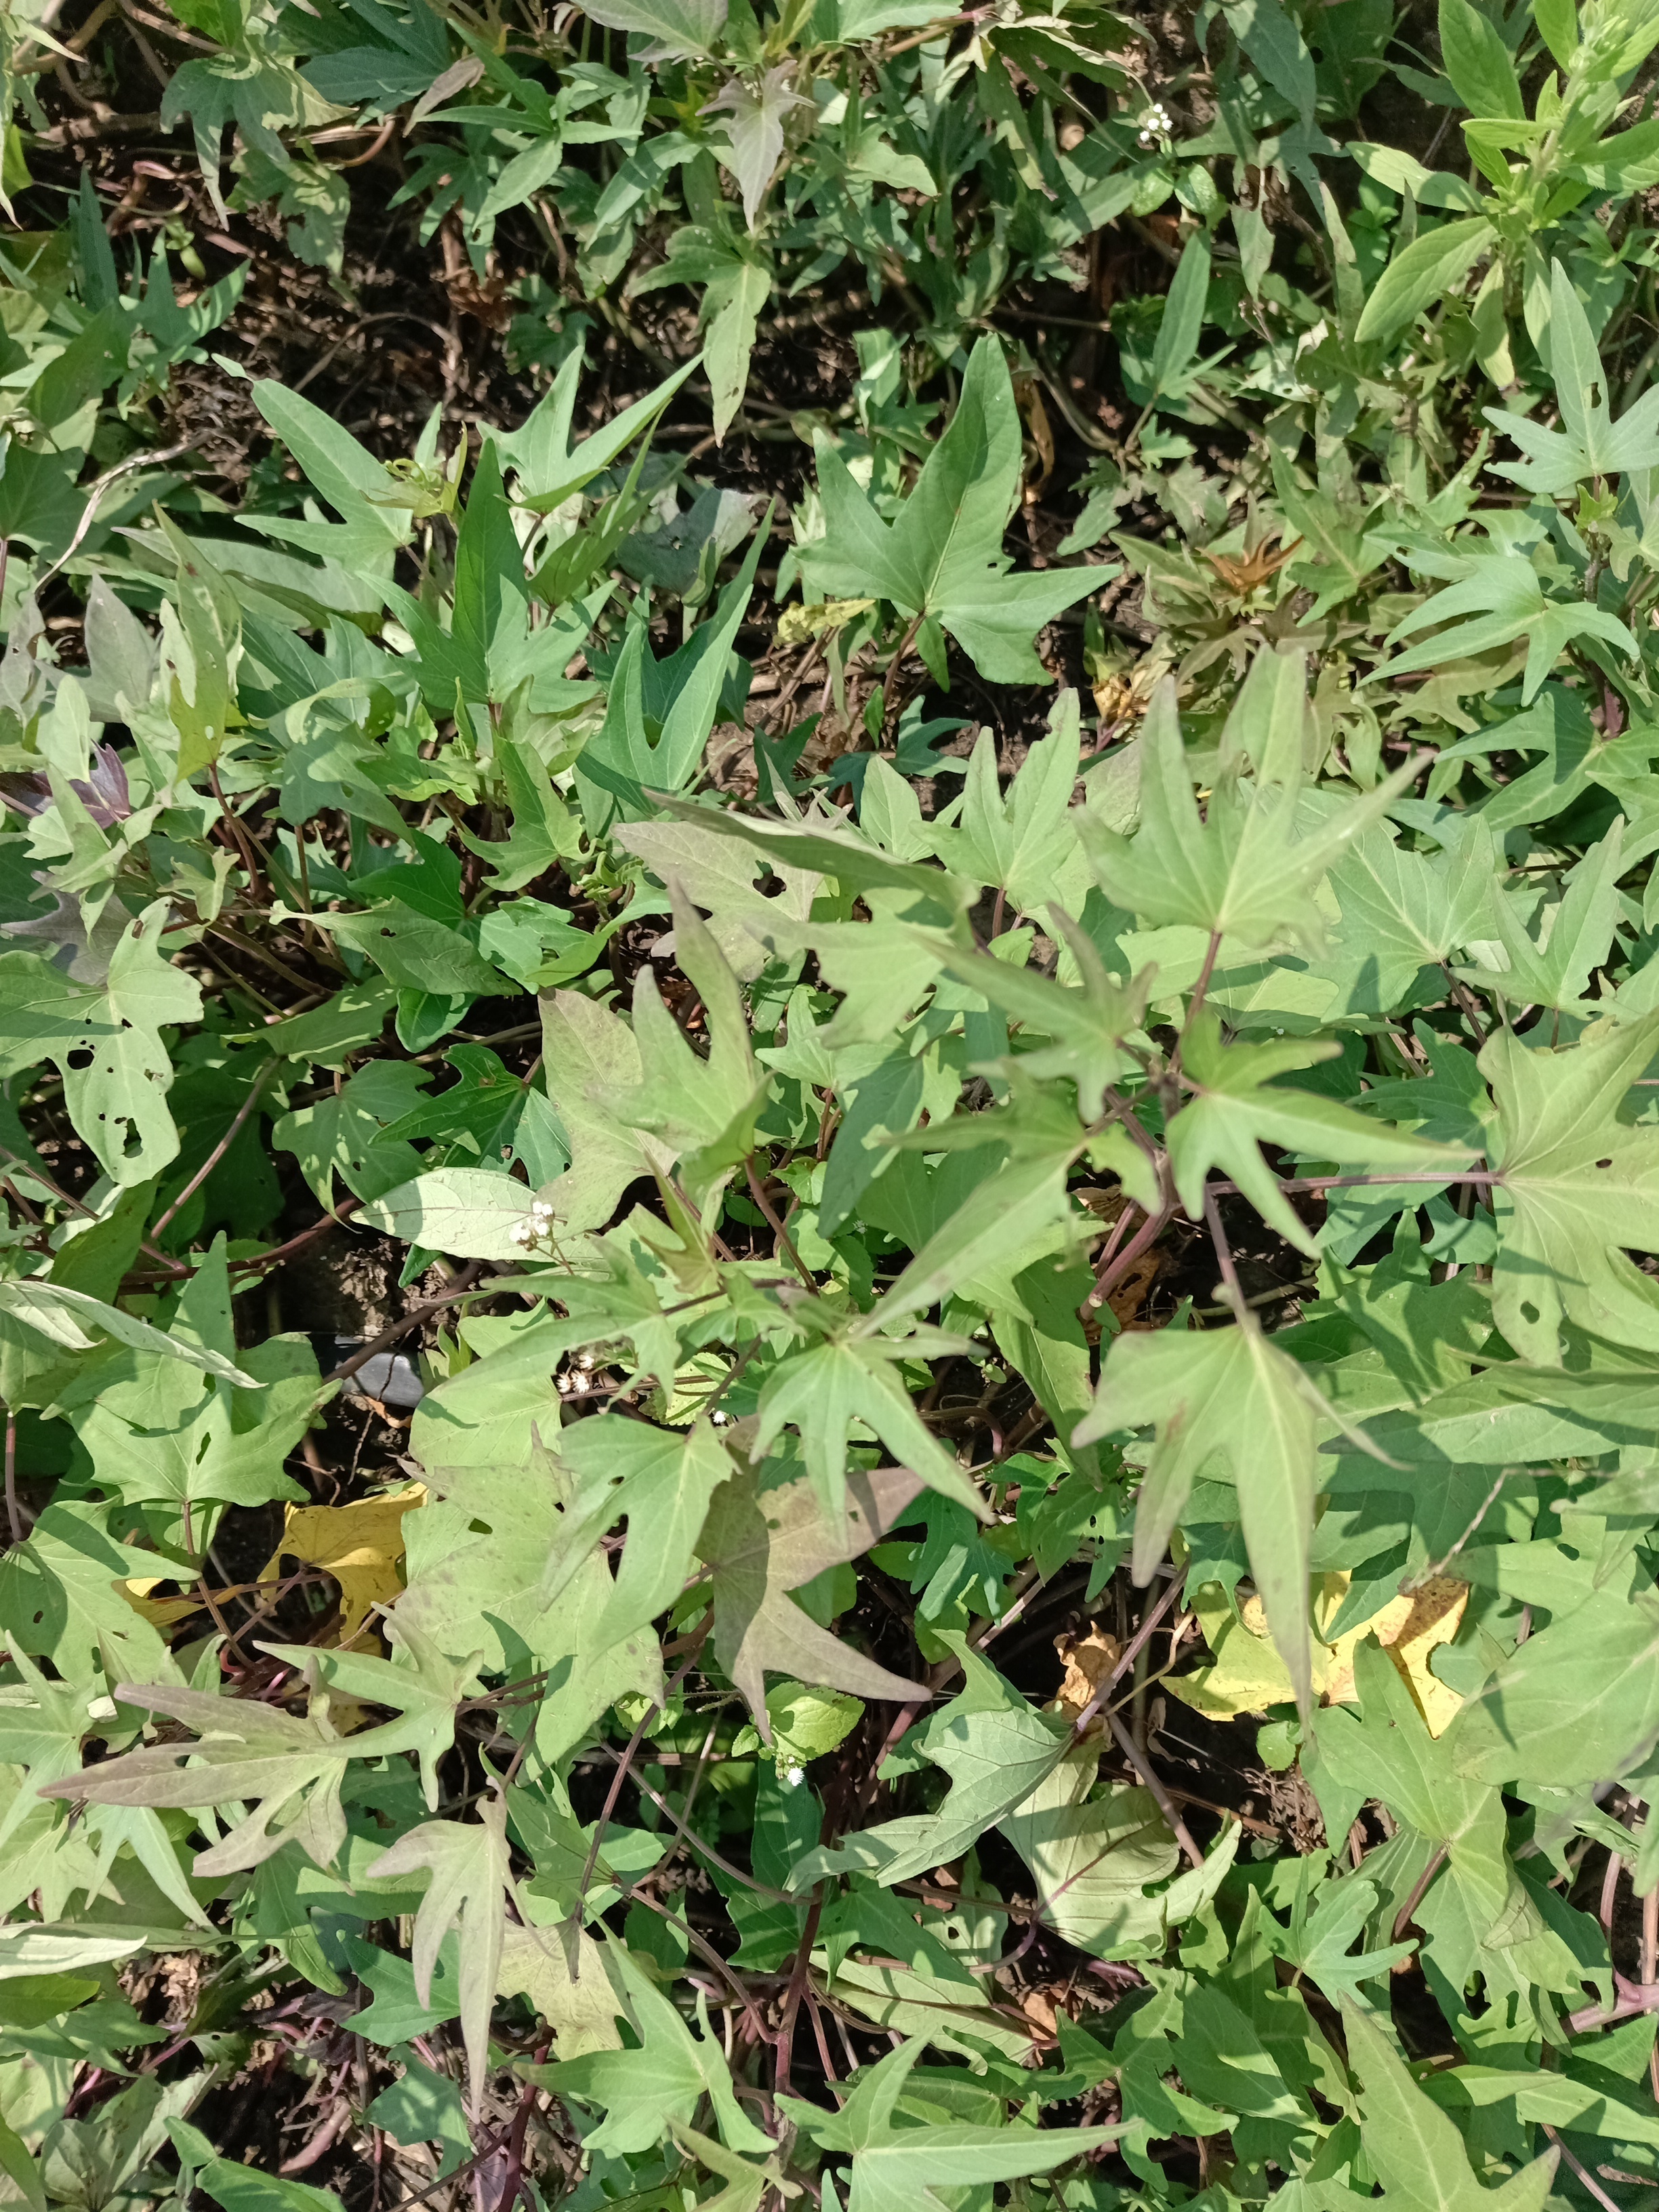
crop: sweet potato
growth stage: flowering
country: Tanzania
